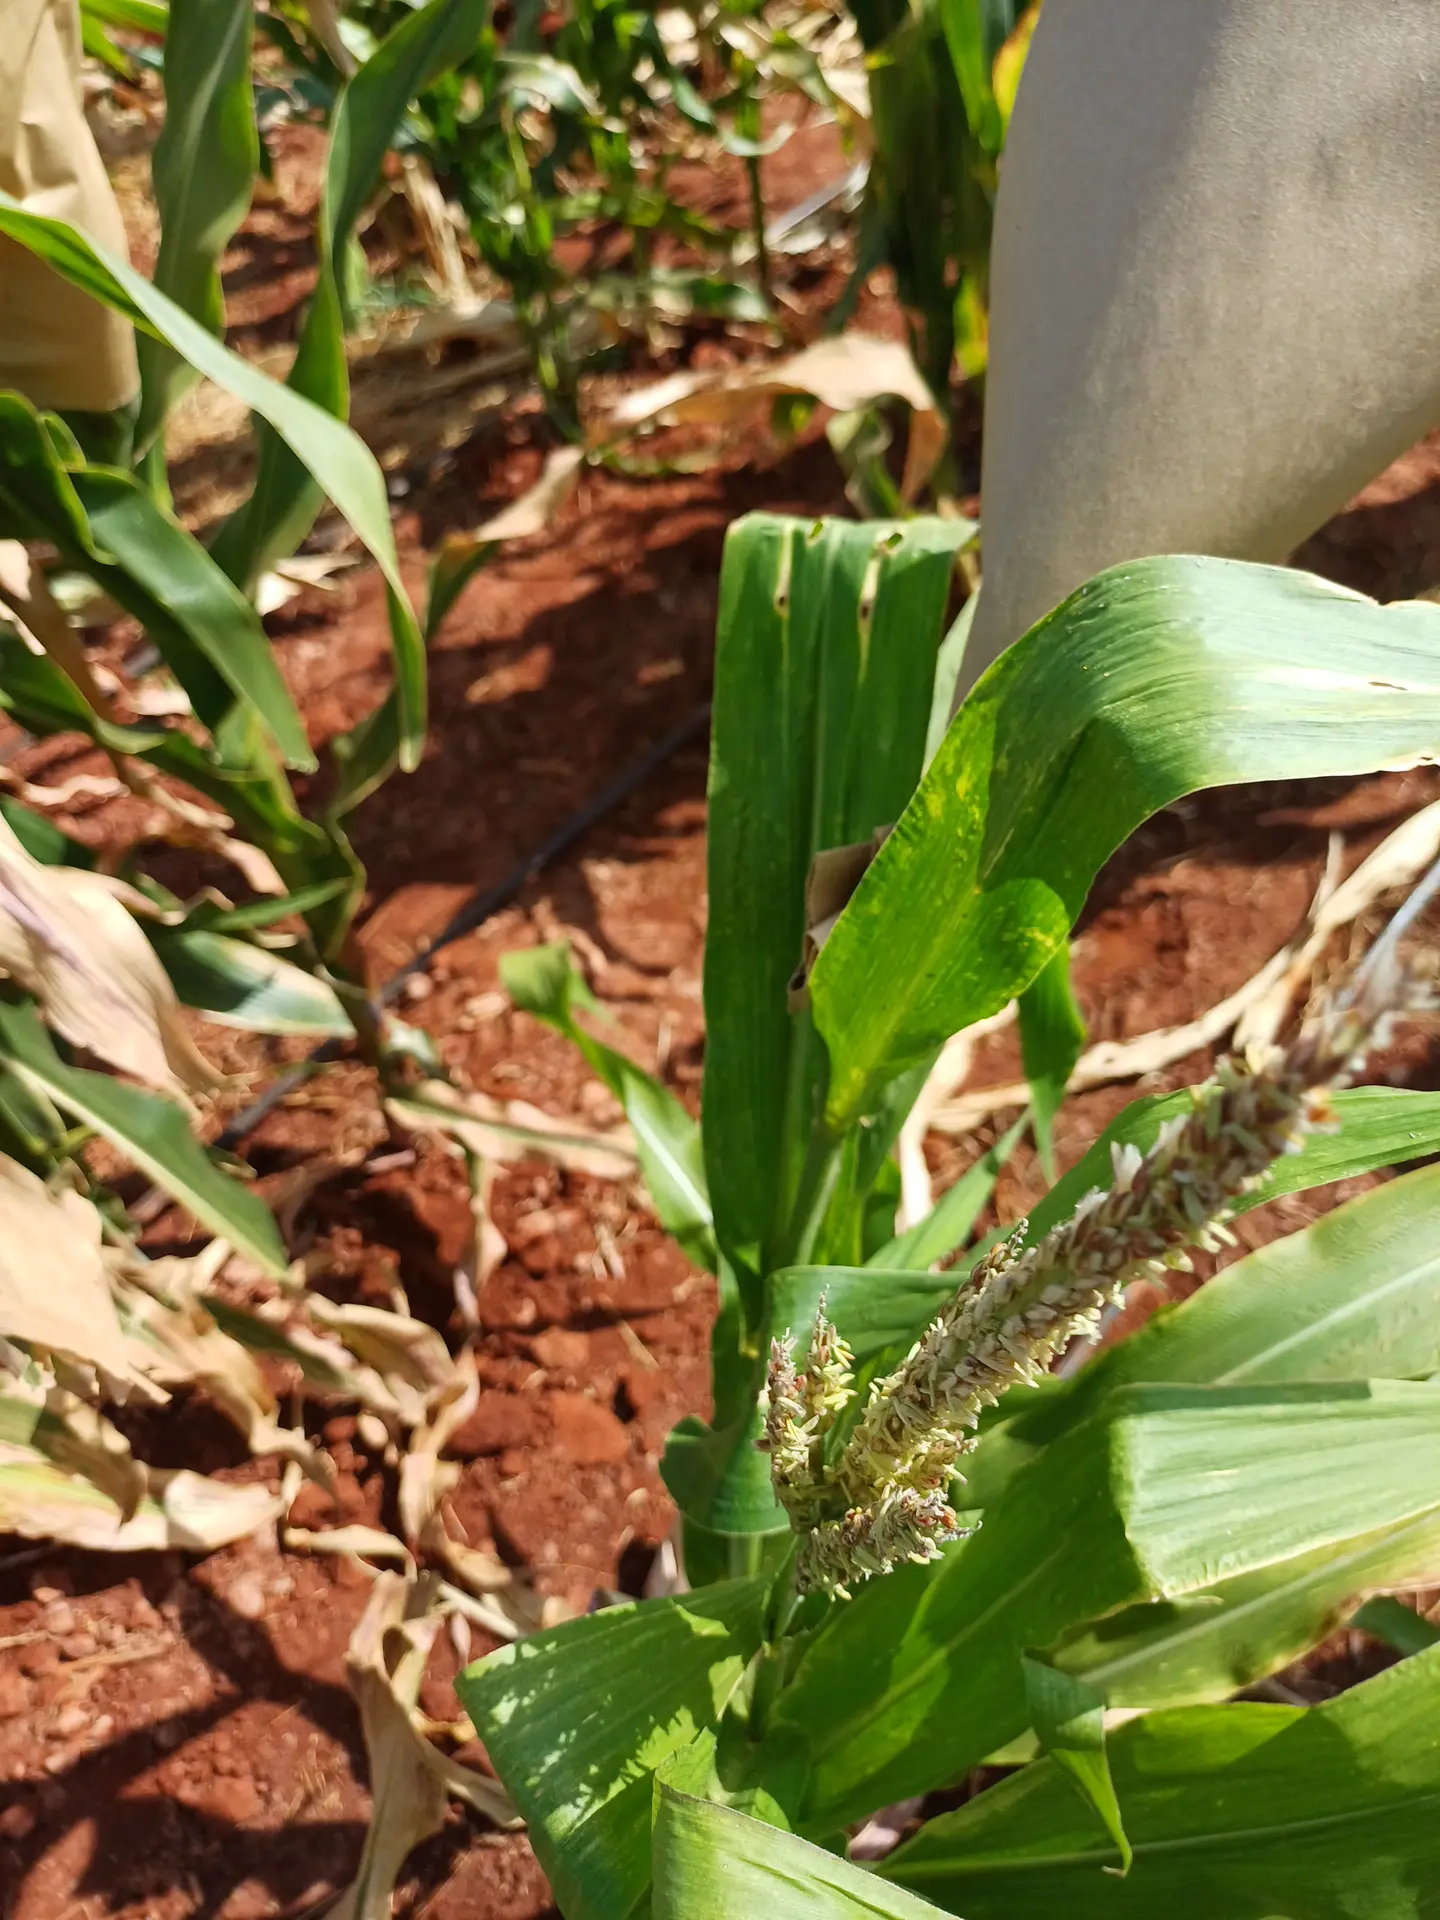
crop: maize
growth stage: flowering
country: Kenya
